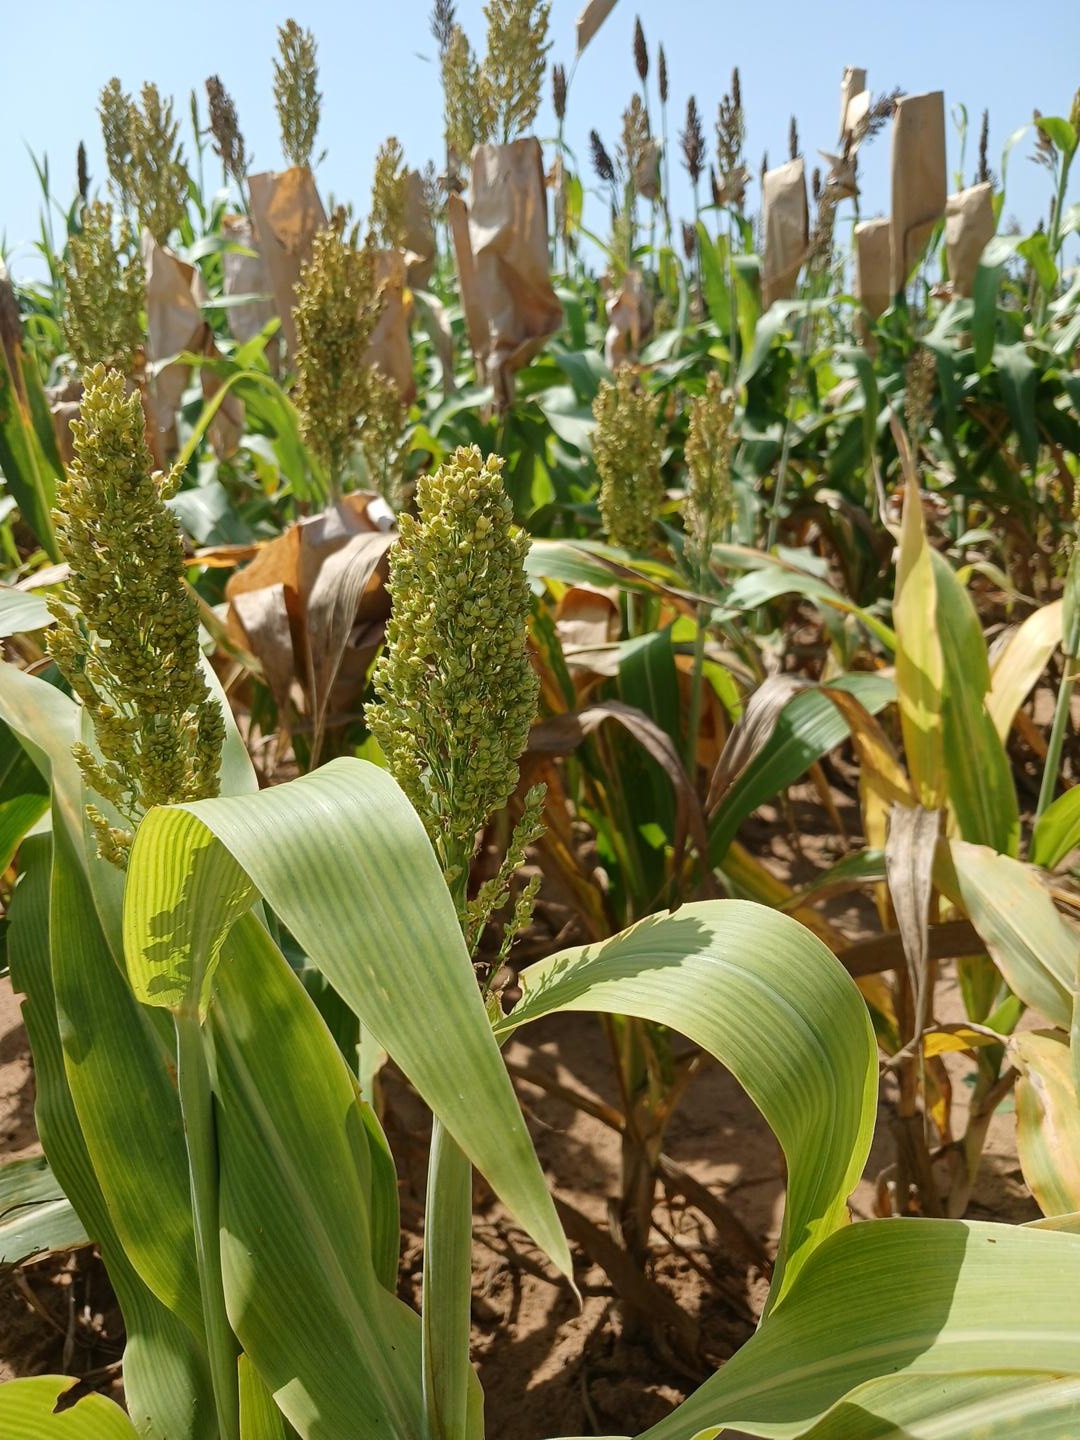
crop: sorghum
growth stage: filling grain
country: Senegal
